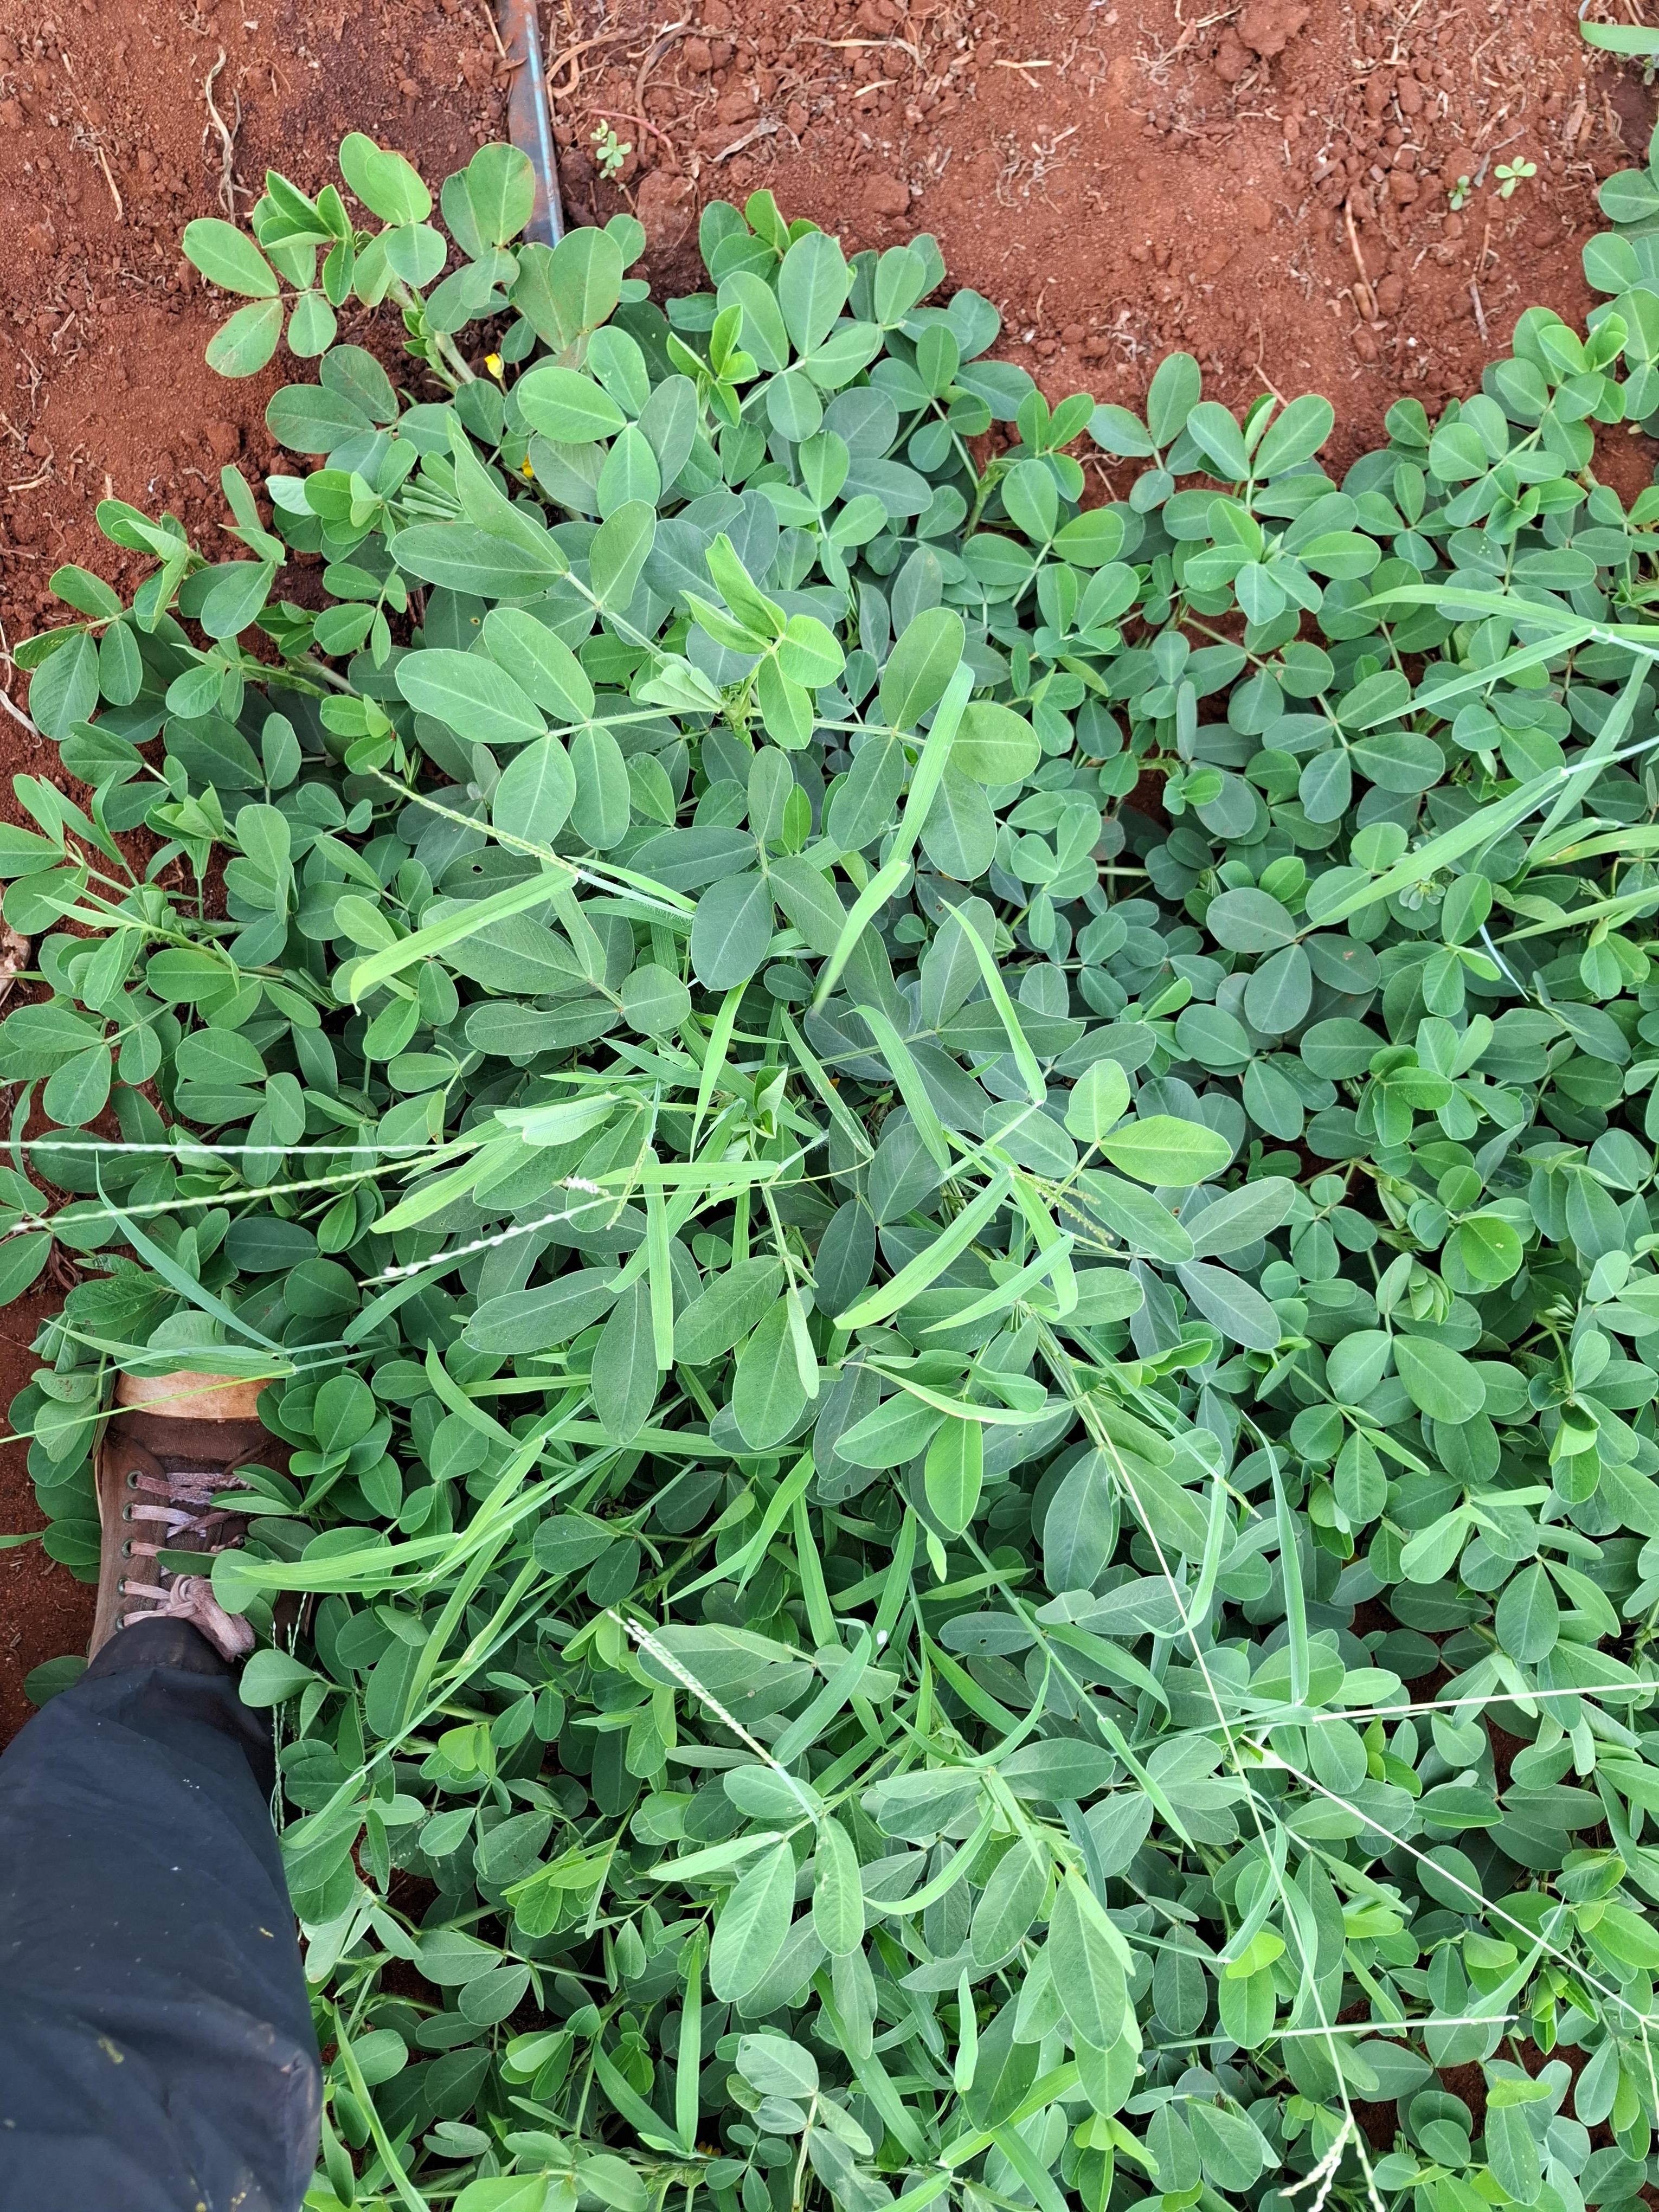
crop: groundnut
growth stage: flowering
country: Kenya
